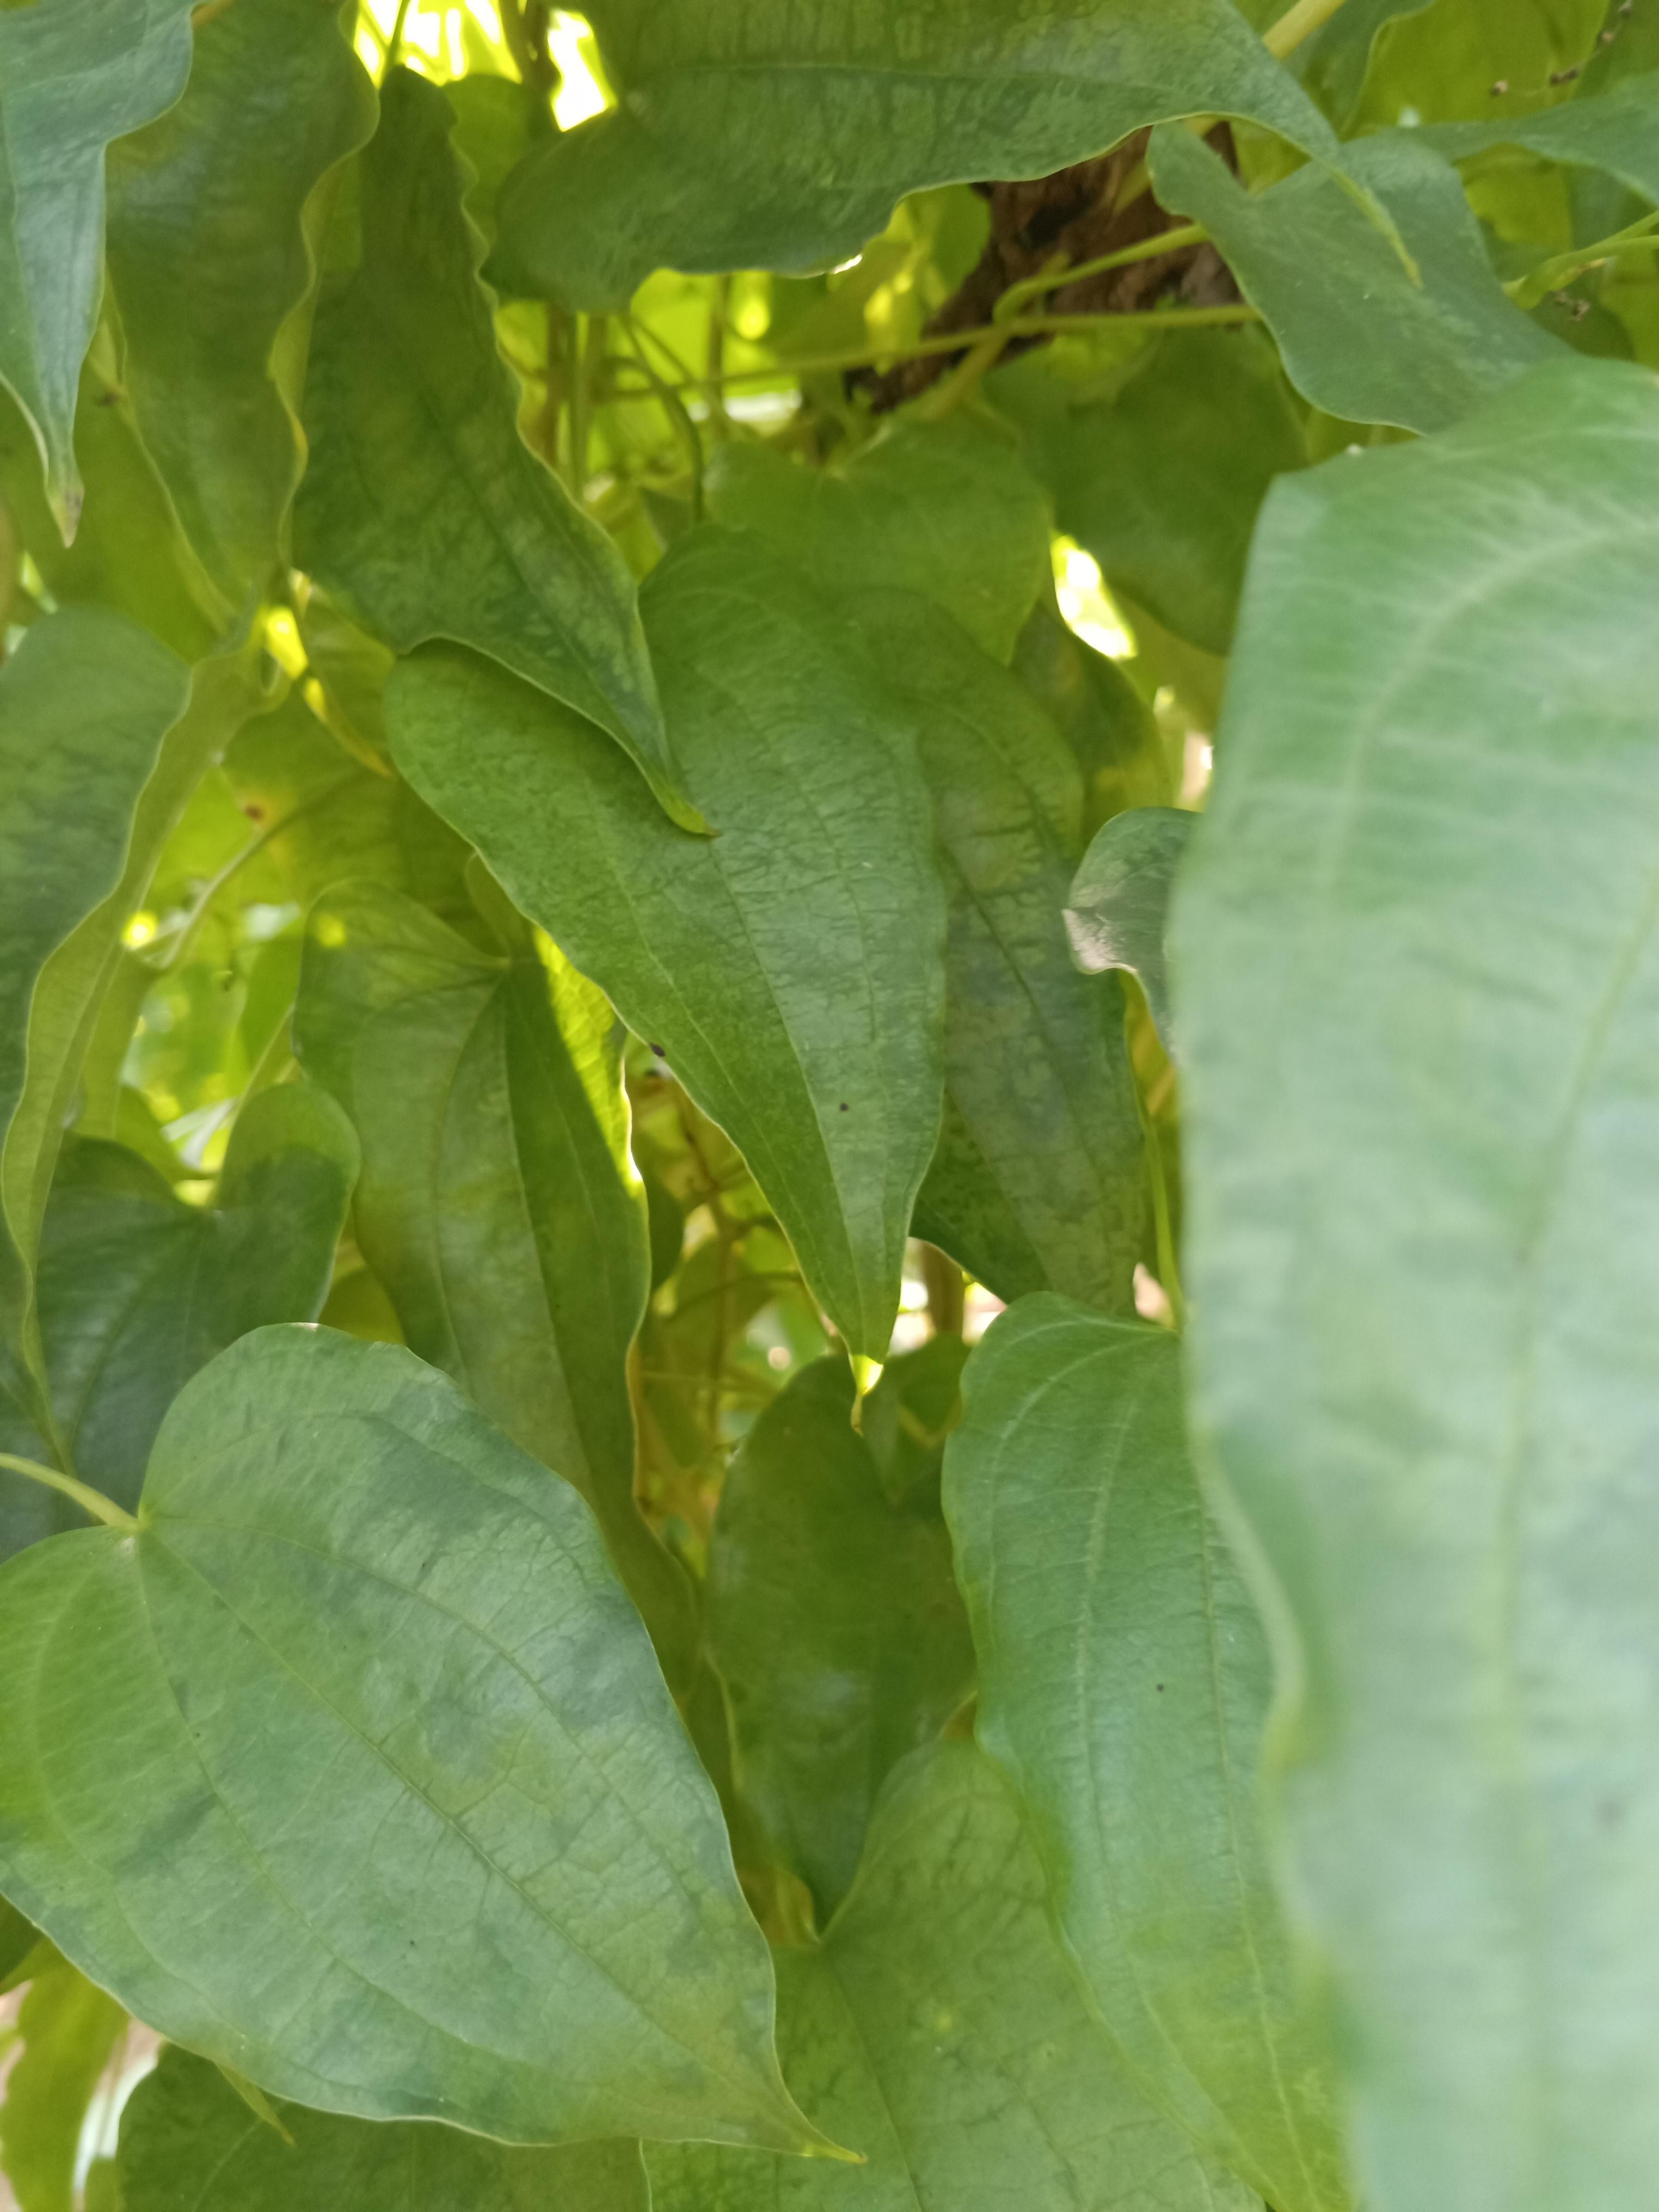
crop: yam
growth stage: vegetative
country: Nigeria
